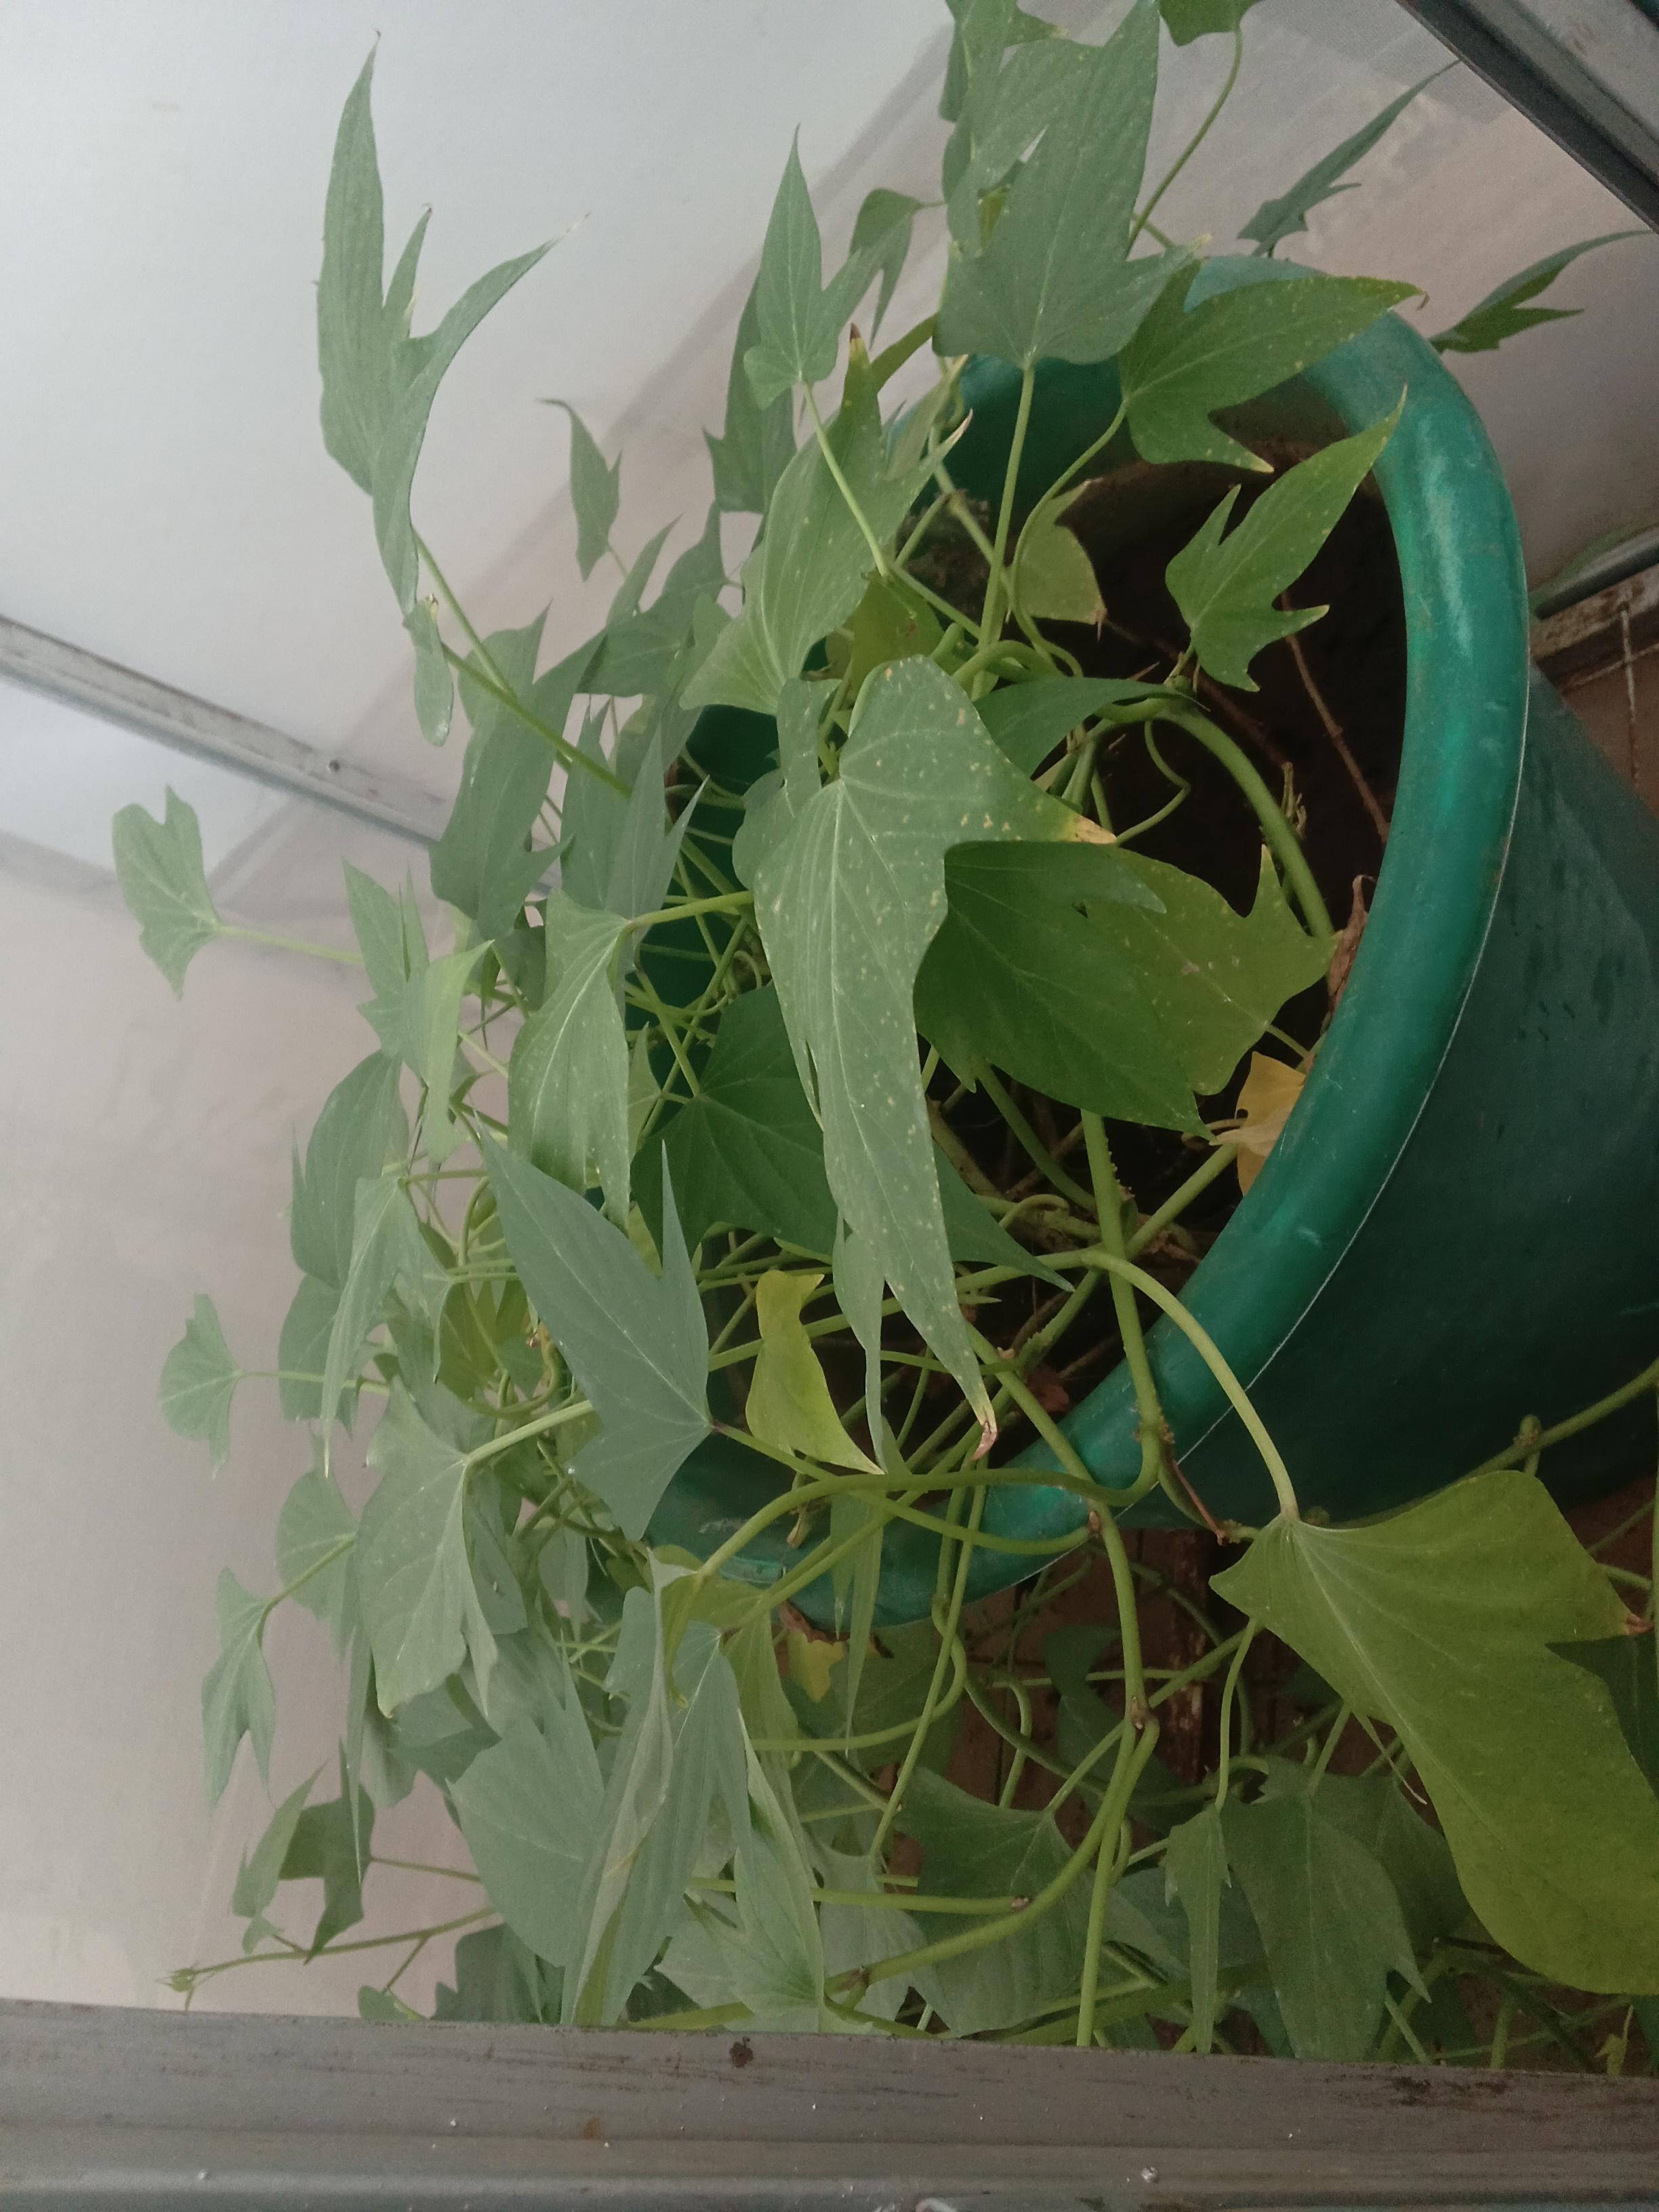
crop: sweet potato
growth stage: vegetative
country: Kenya
